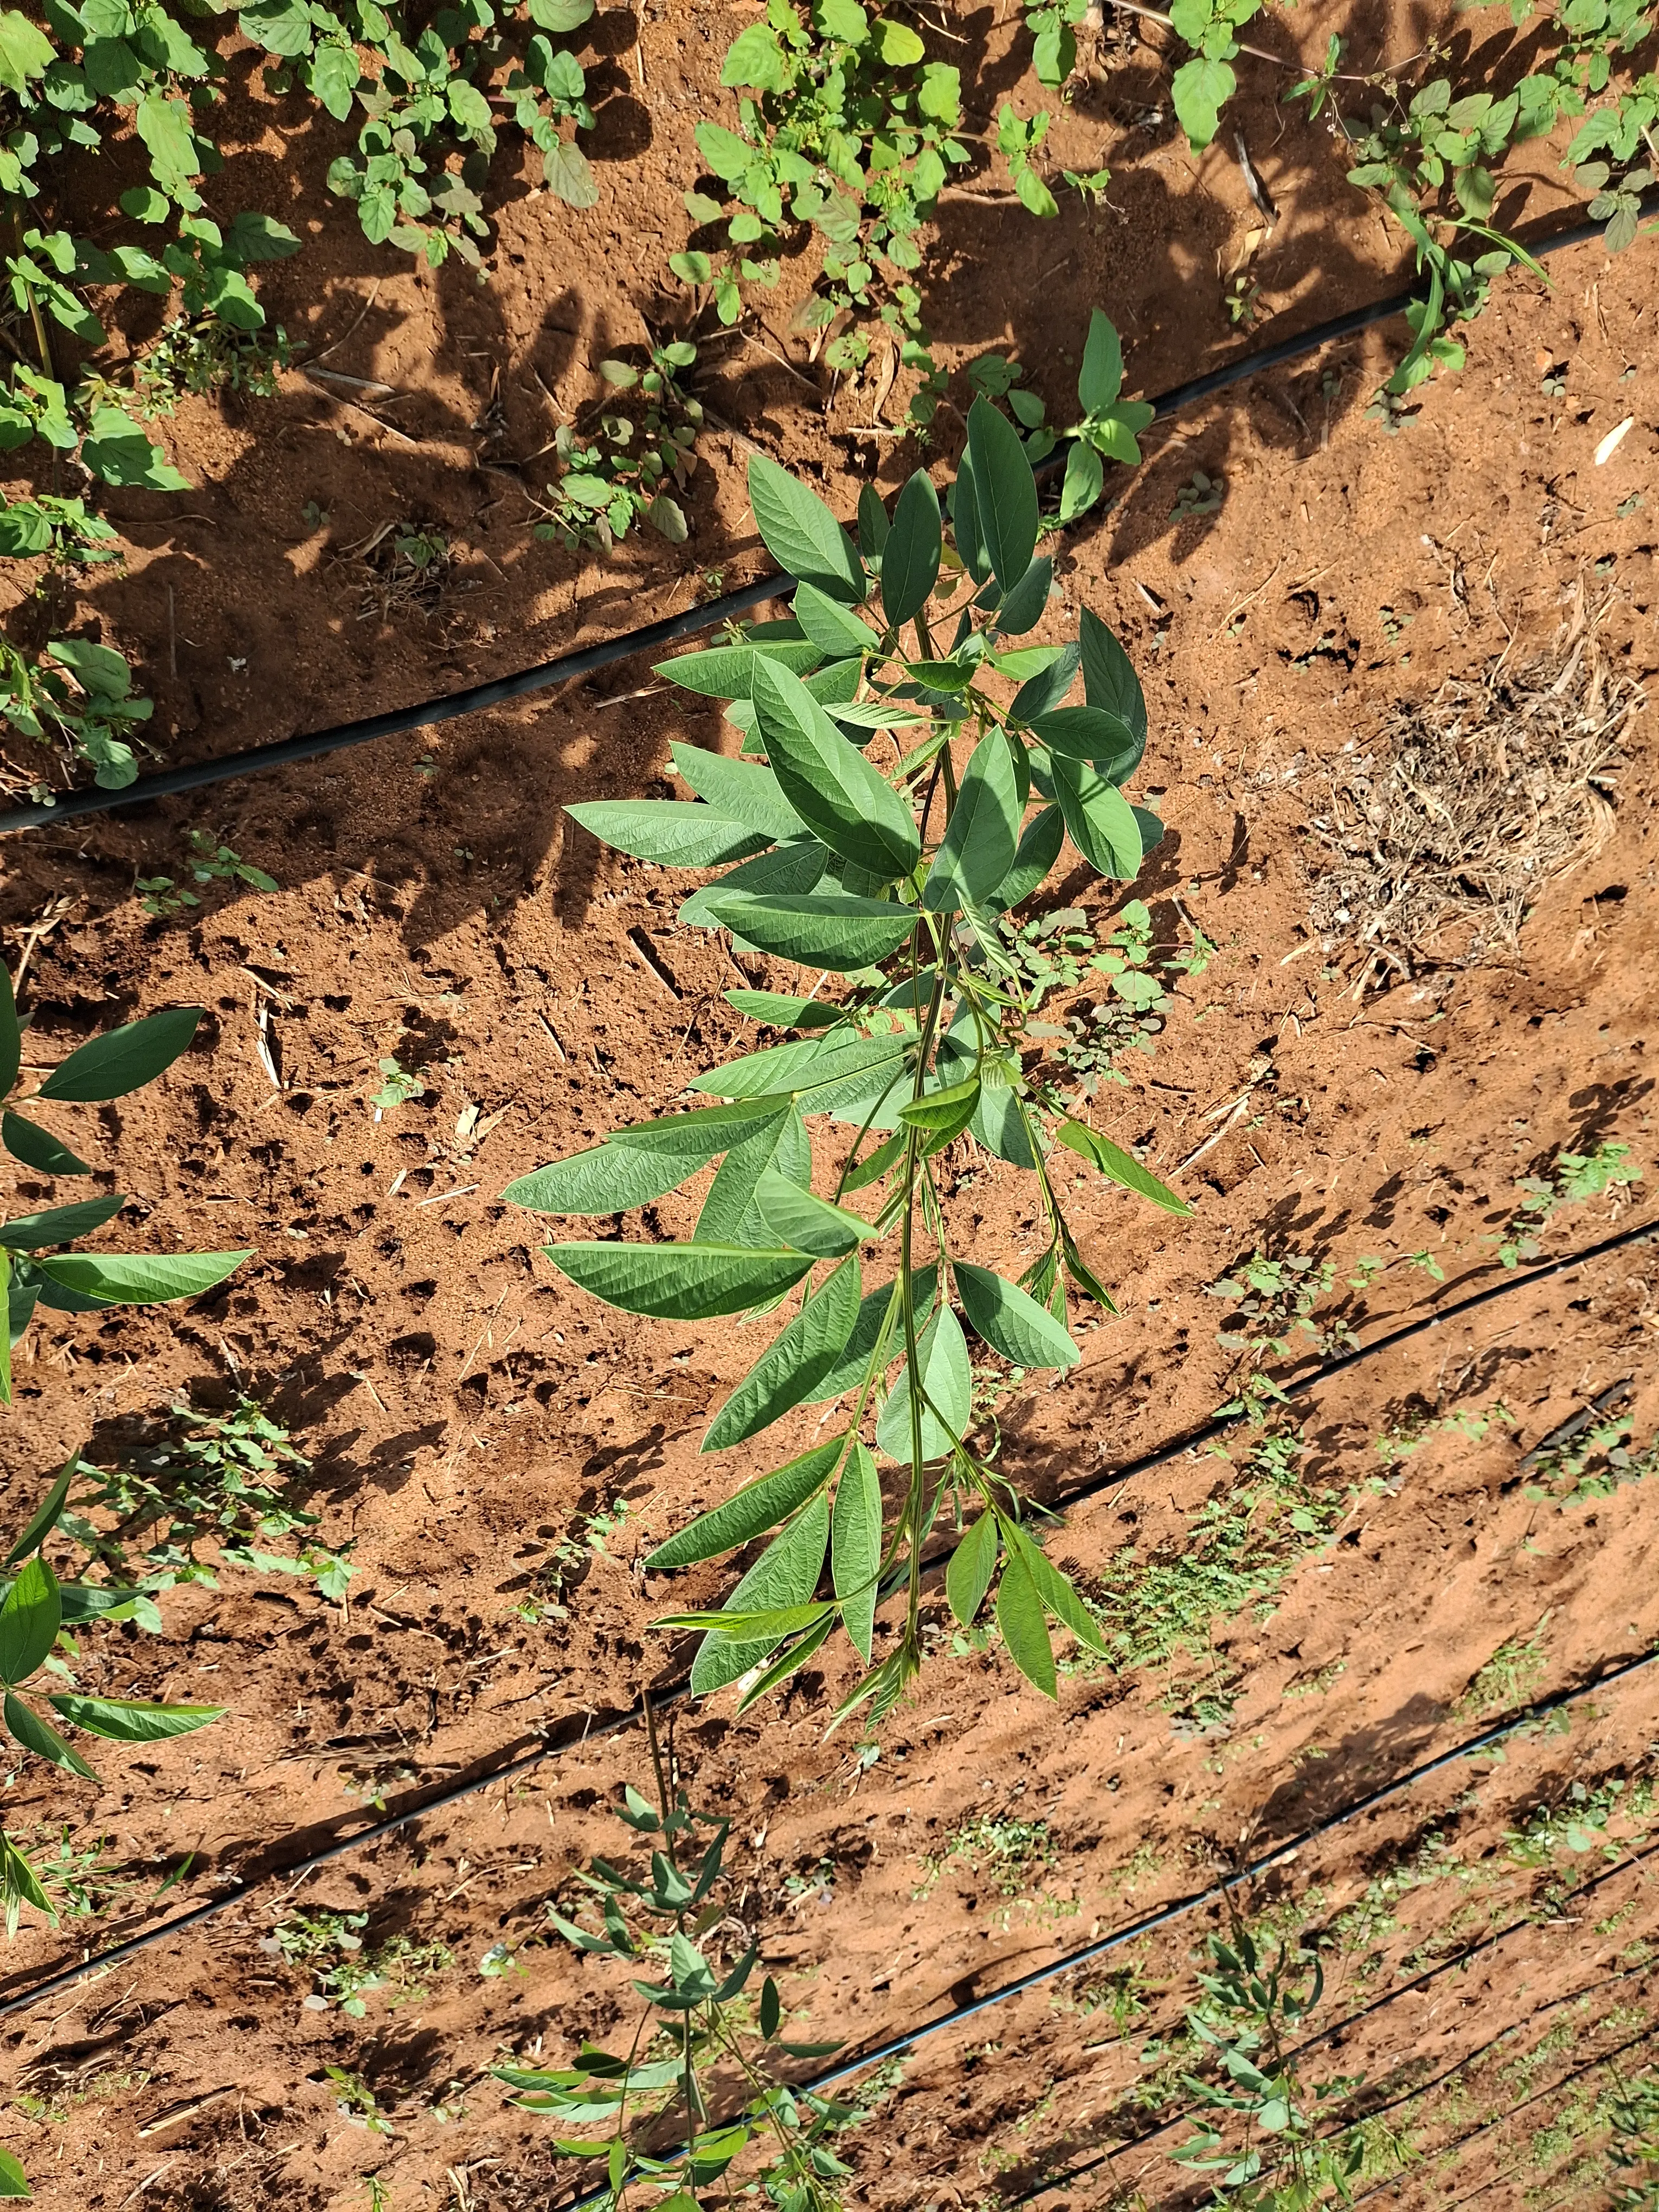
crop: pigeonpea
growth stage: vegetative
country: Kenya
